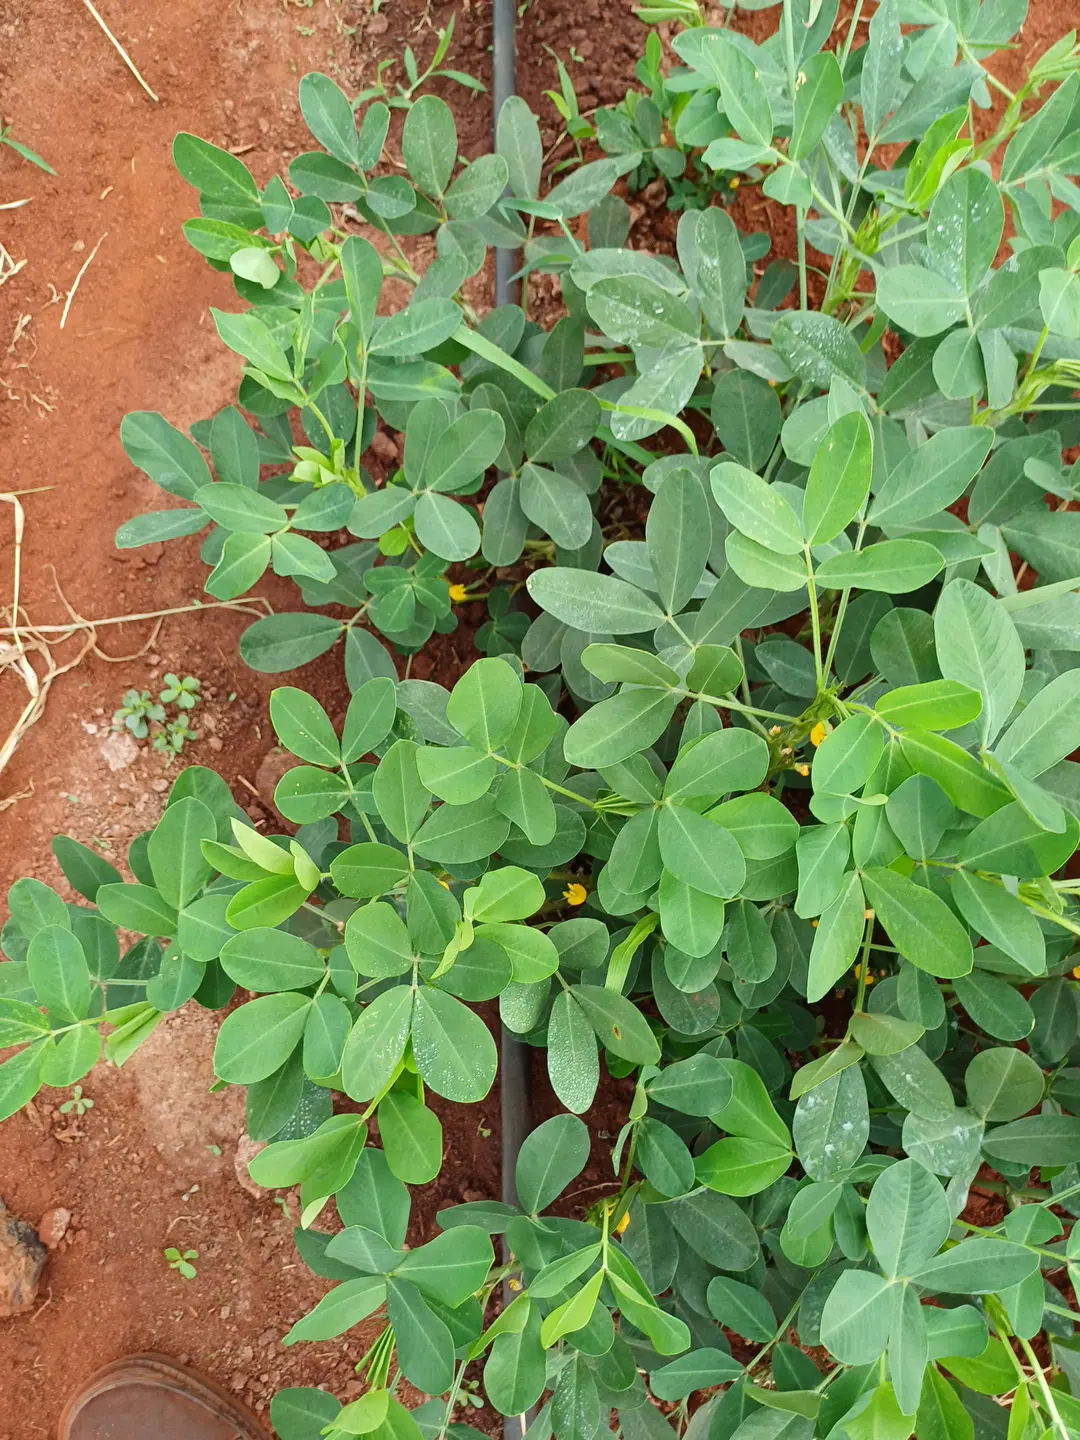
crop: groundnut
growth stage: flowering
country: Kenya
